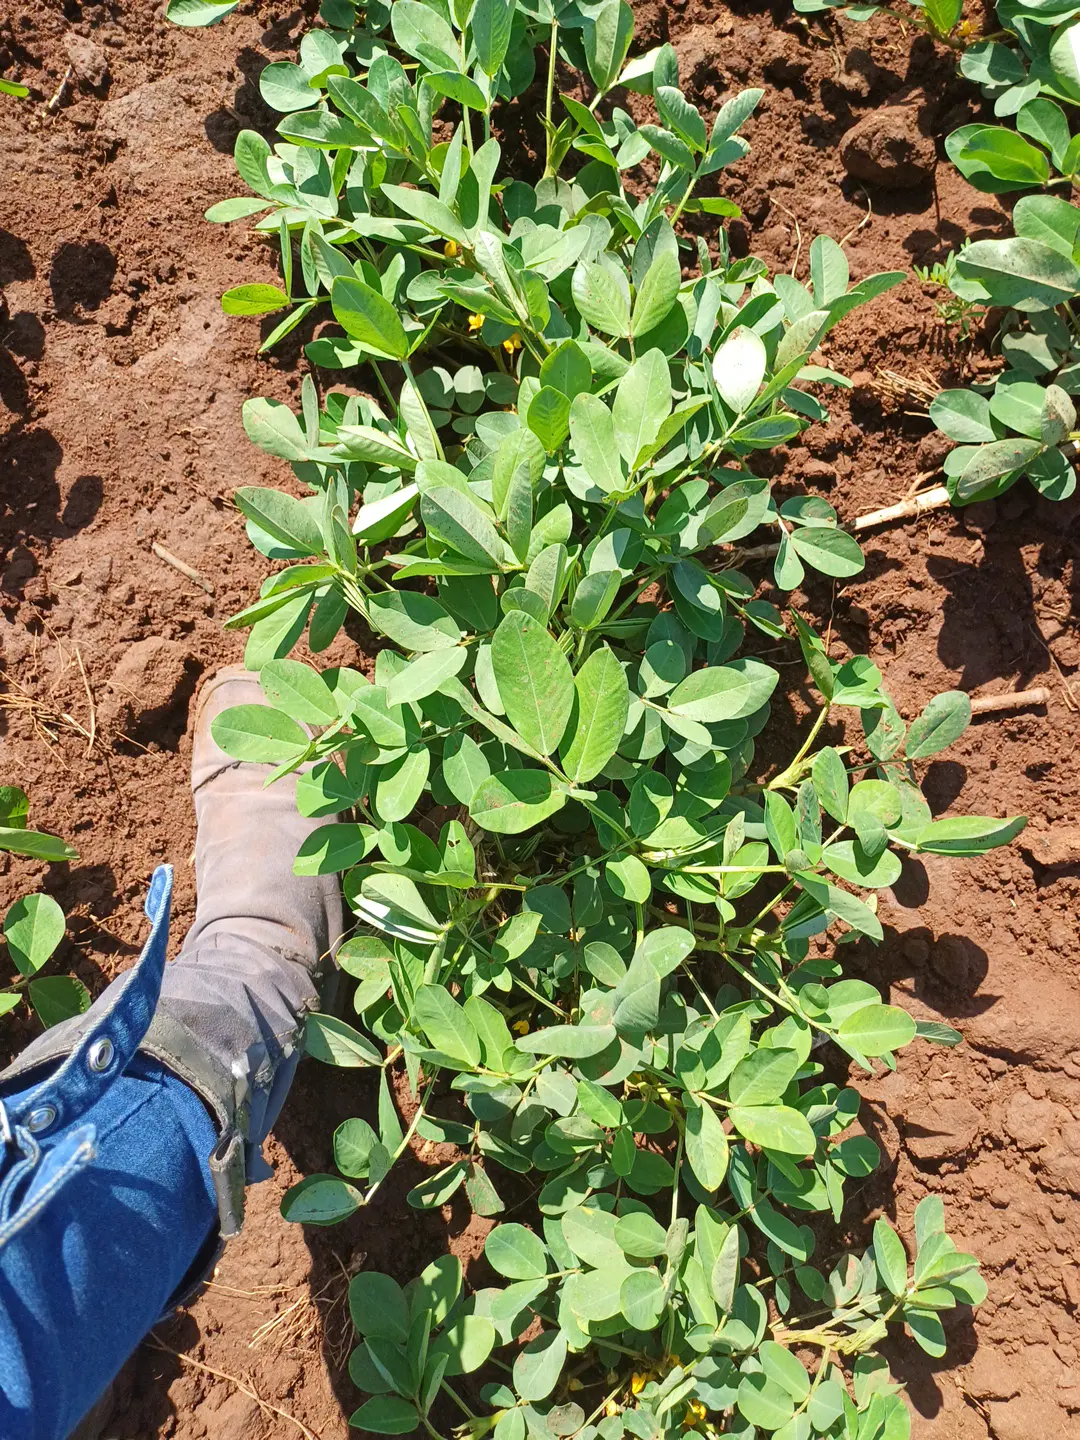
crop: groundnut
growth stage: flowering
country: Kenya
